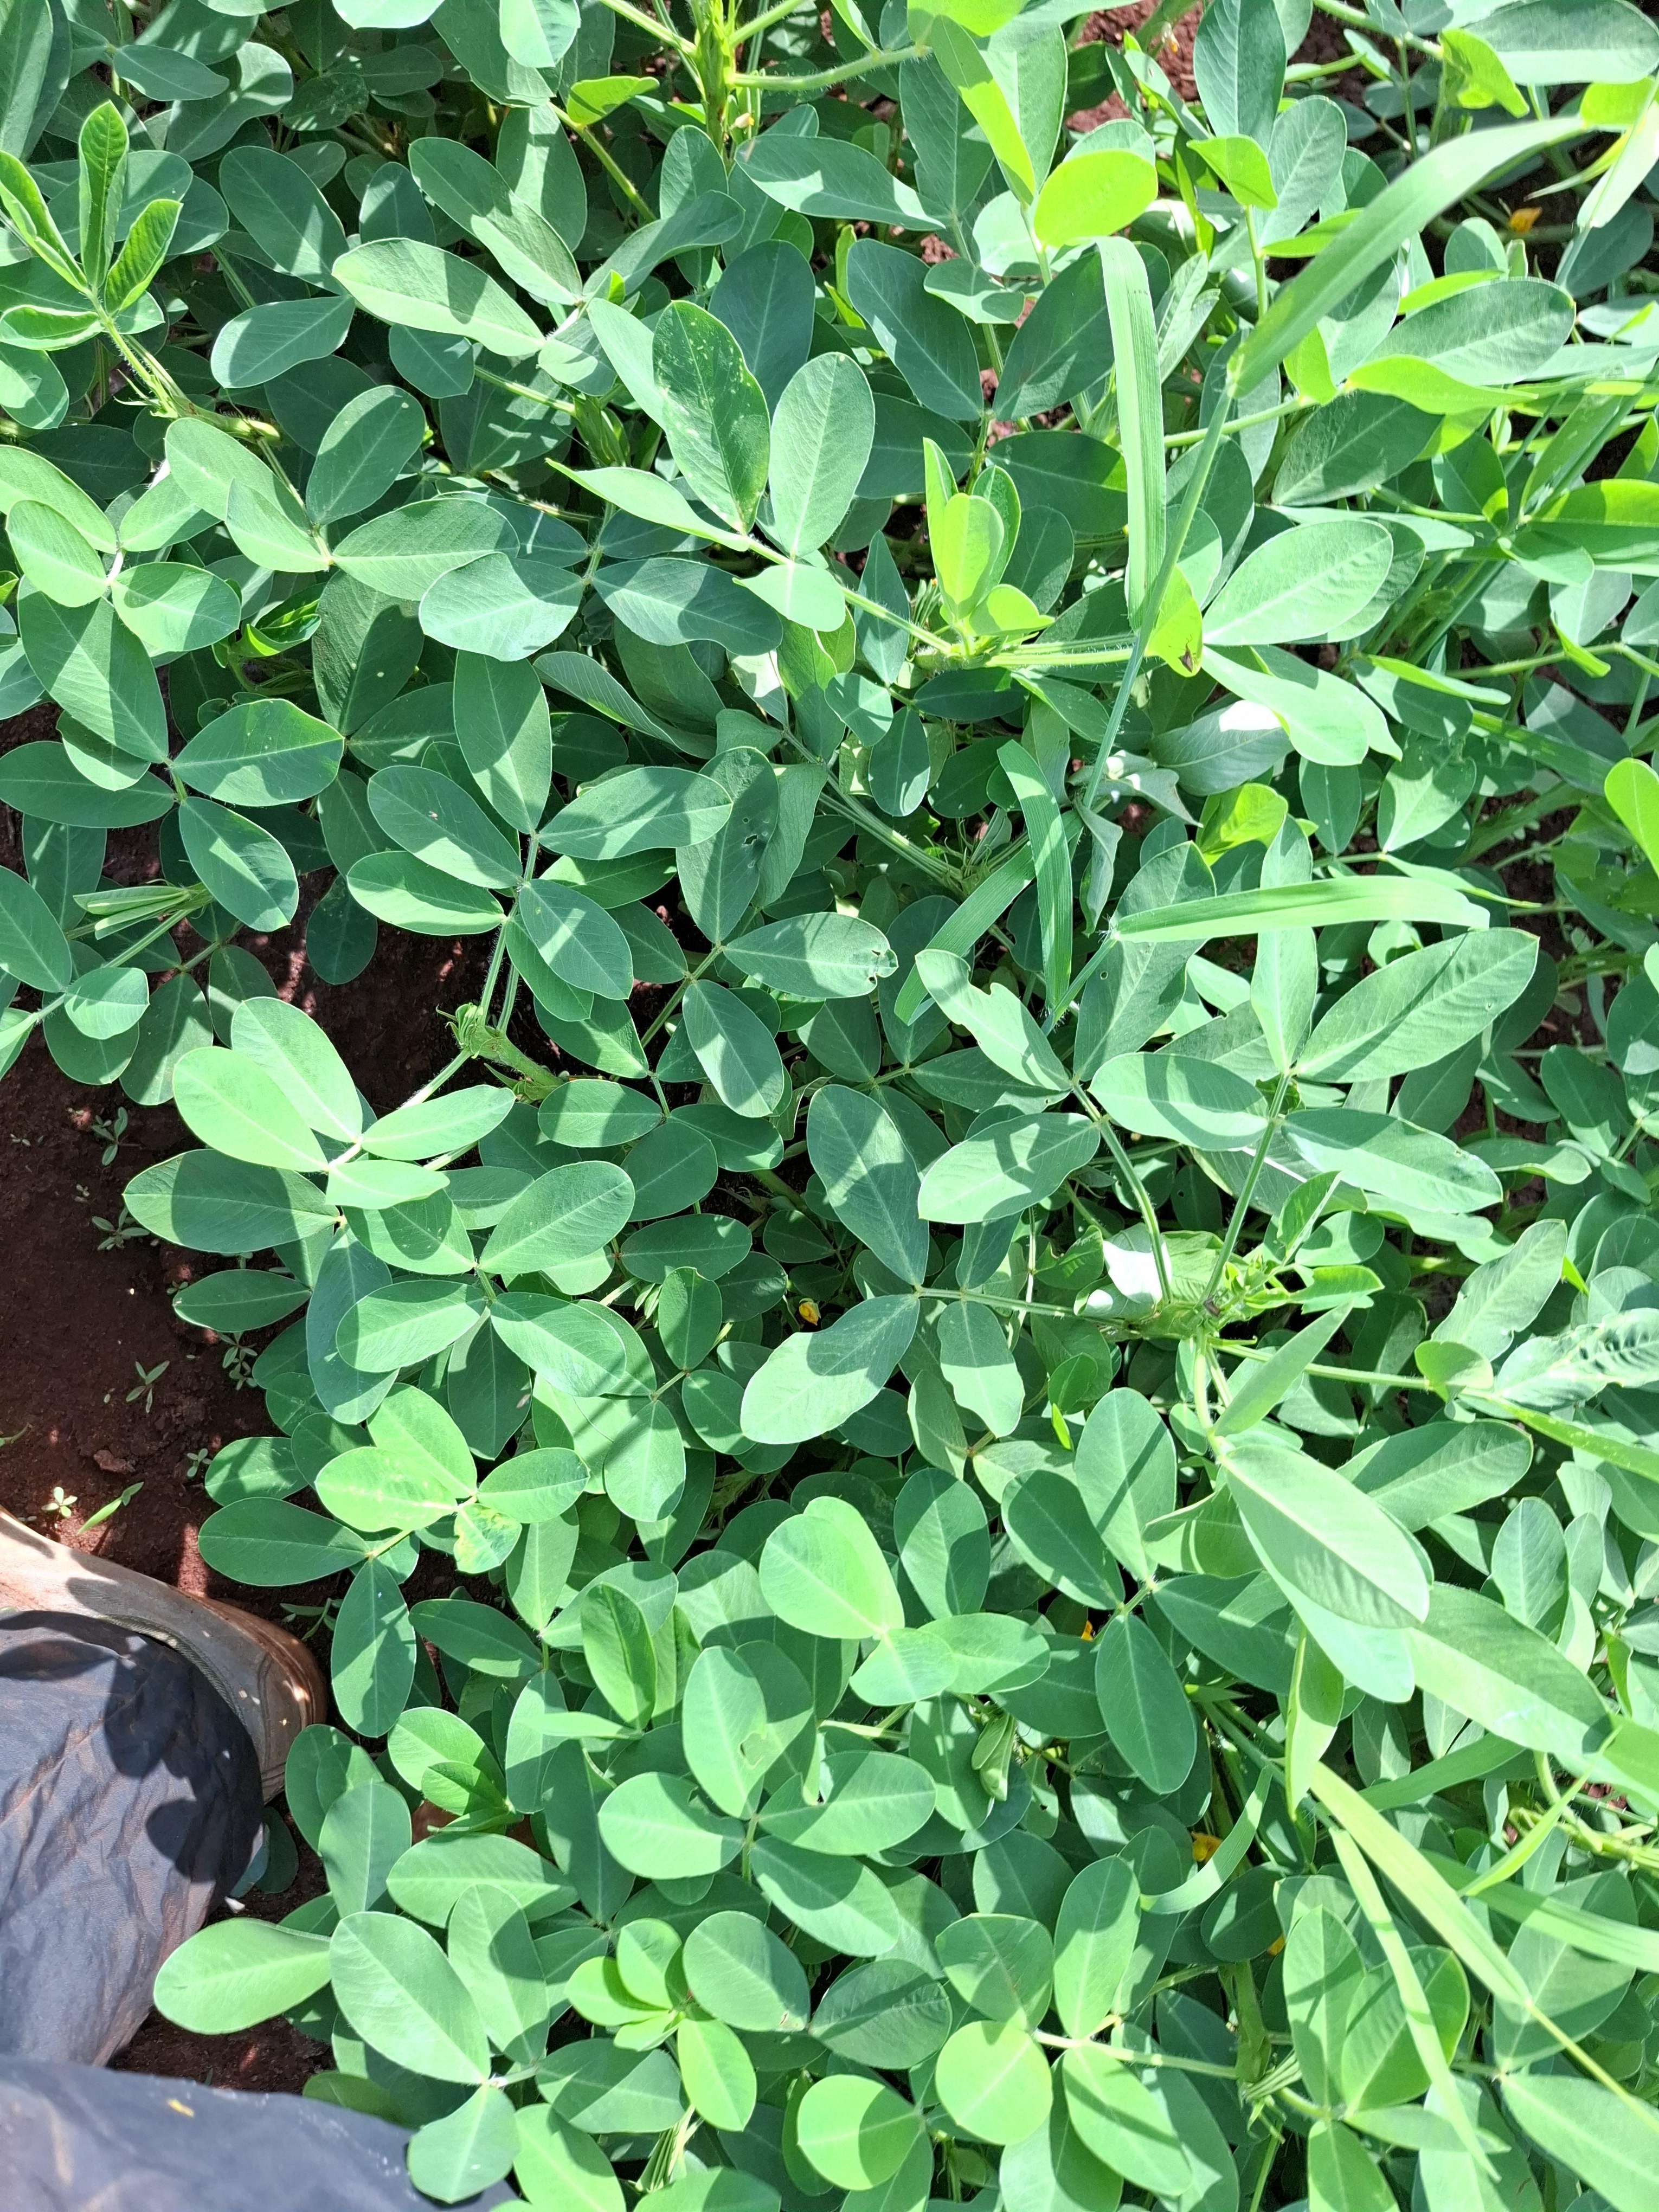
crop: groundnut
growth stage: flowering
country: Kenya
